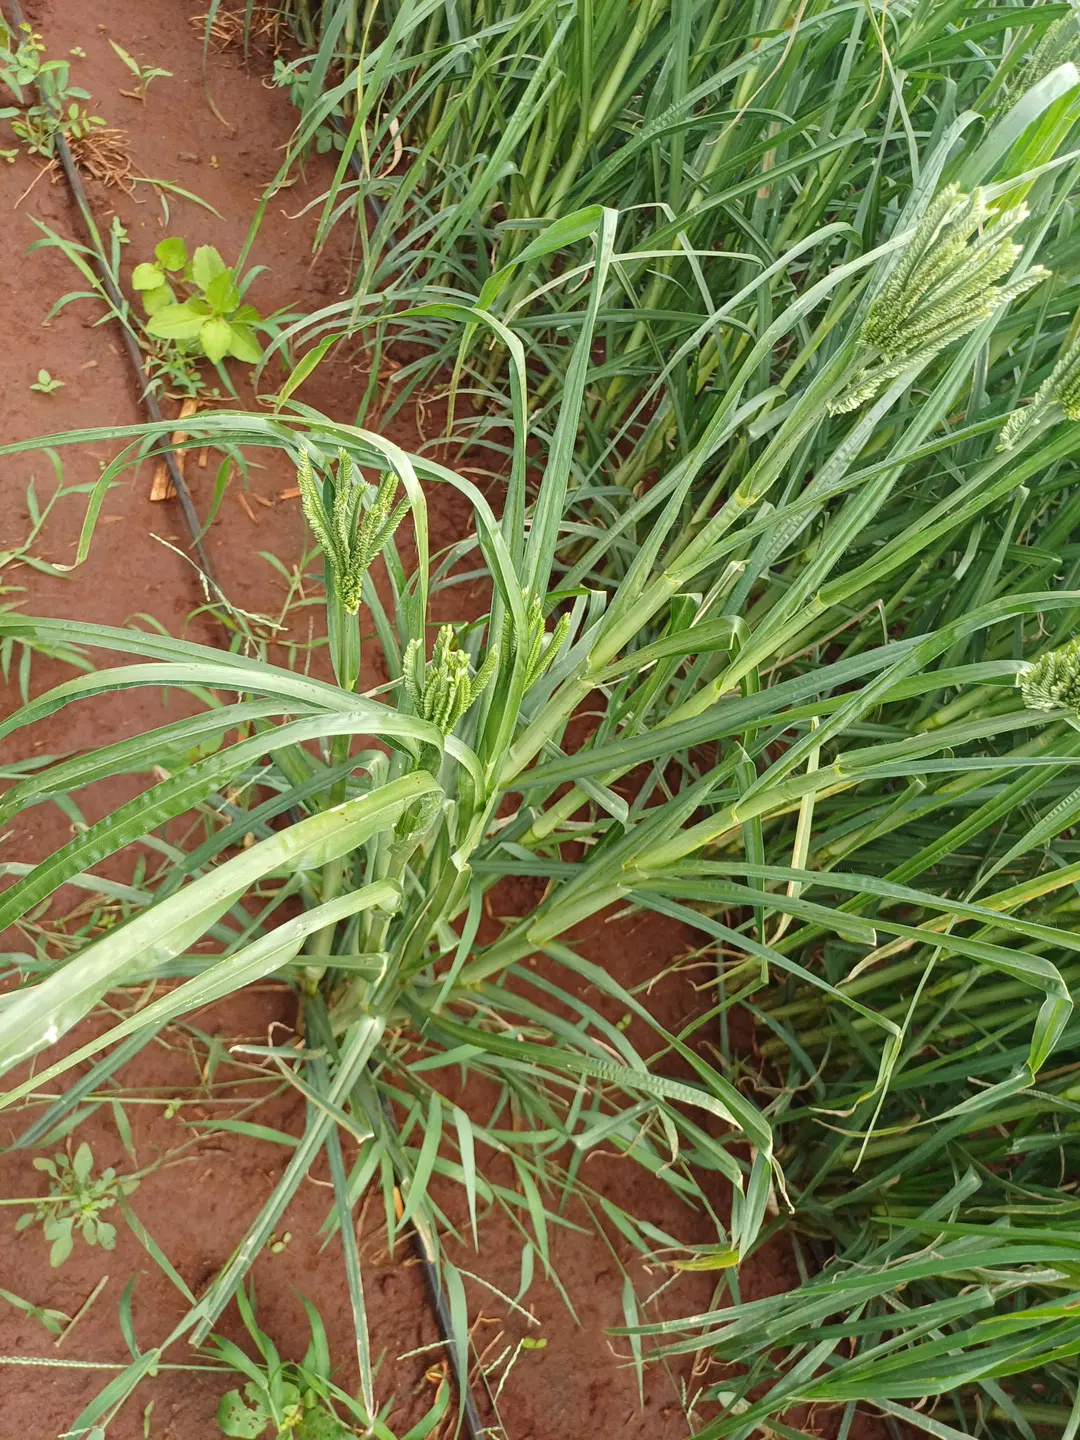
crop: finger millet
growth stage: flowering
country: Kenya
